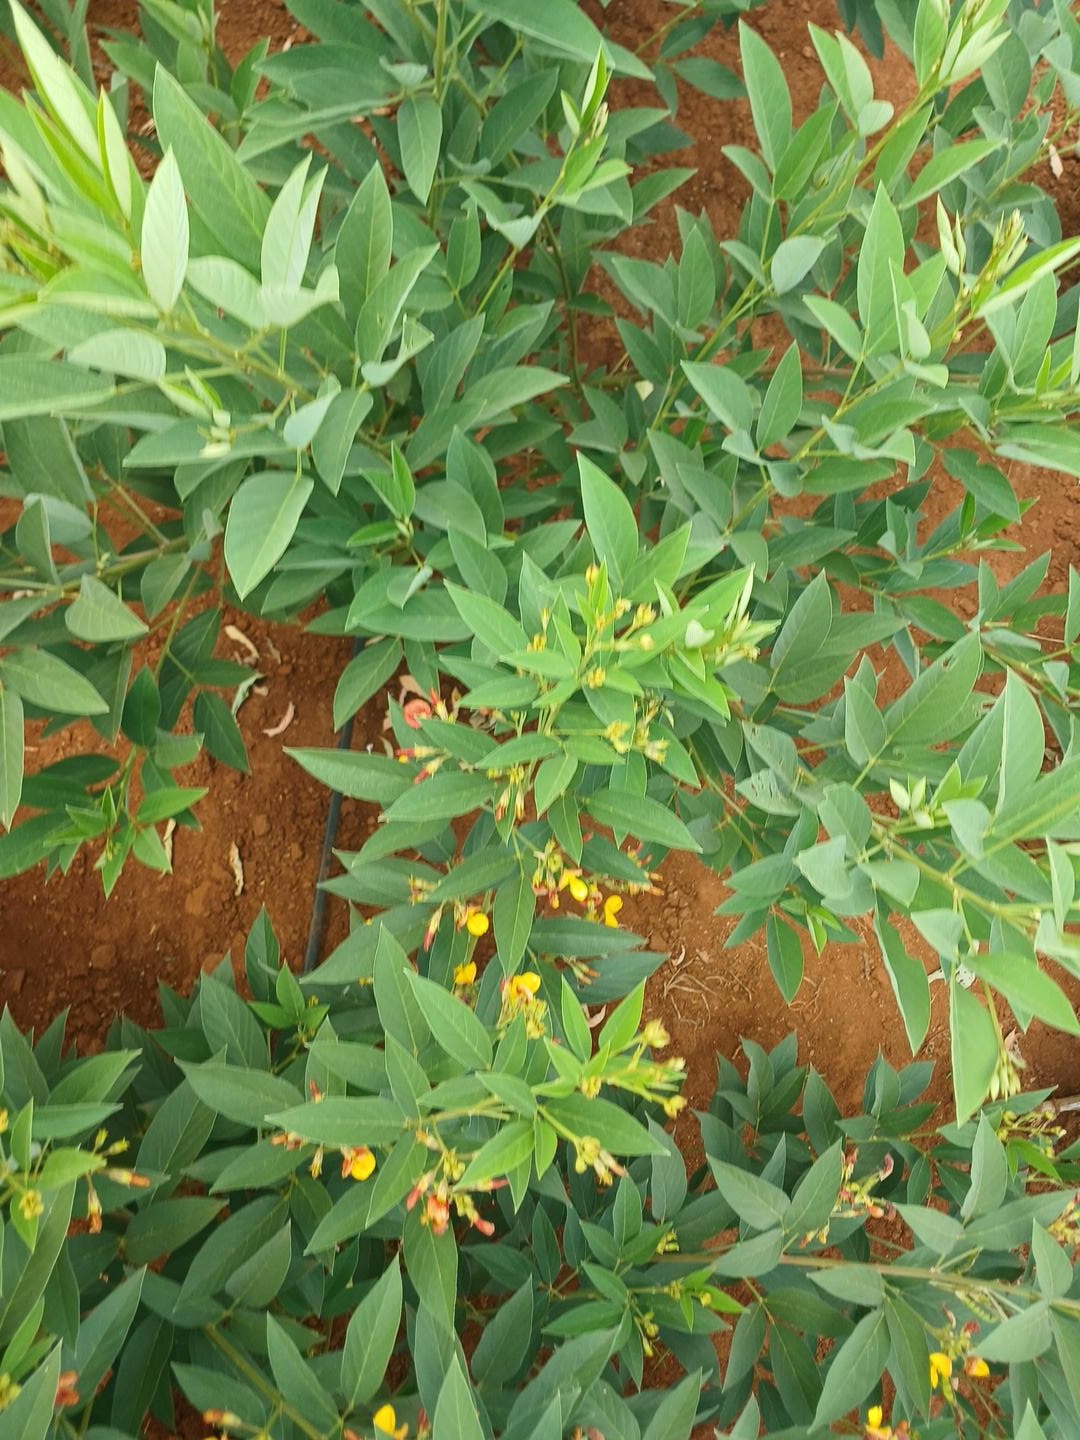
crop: pigeonpea
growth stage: flowering
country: Kenya
